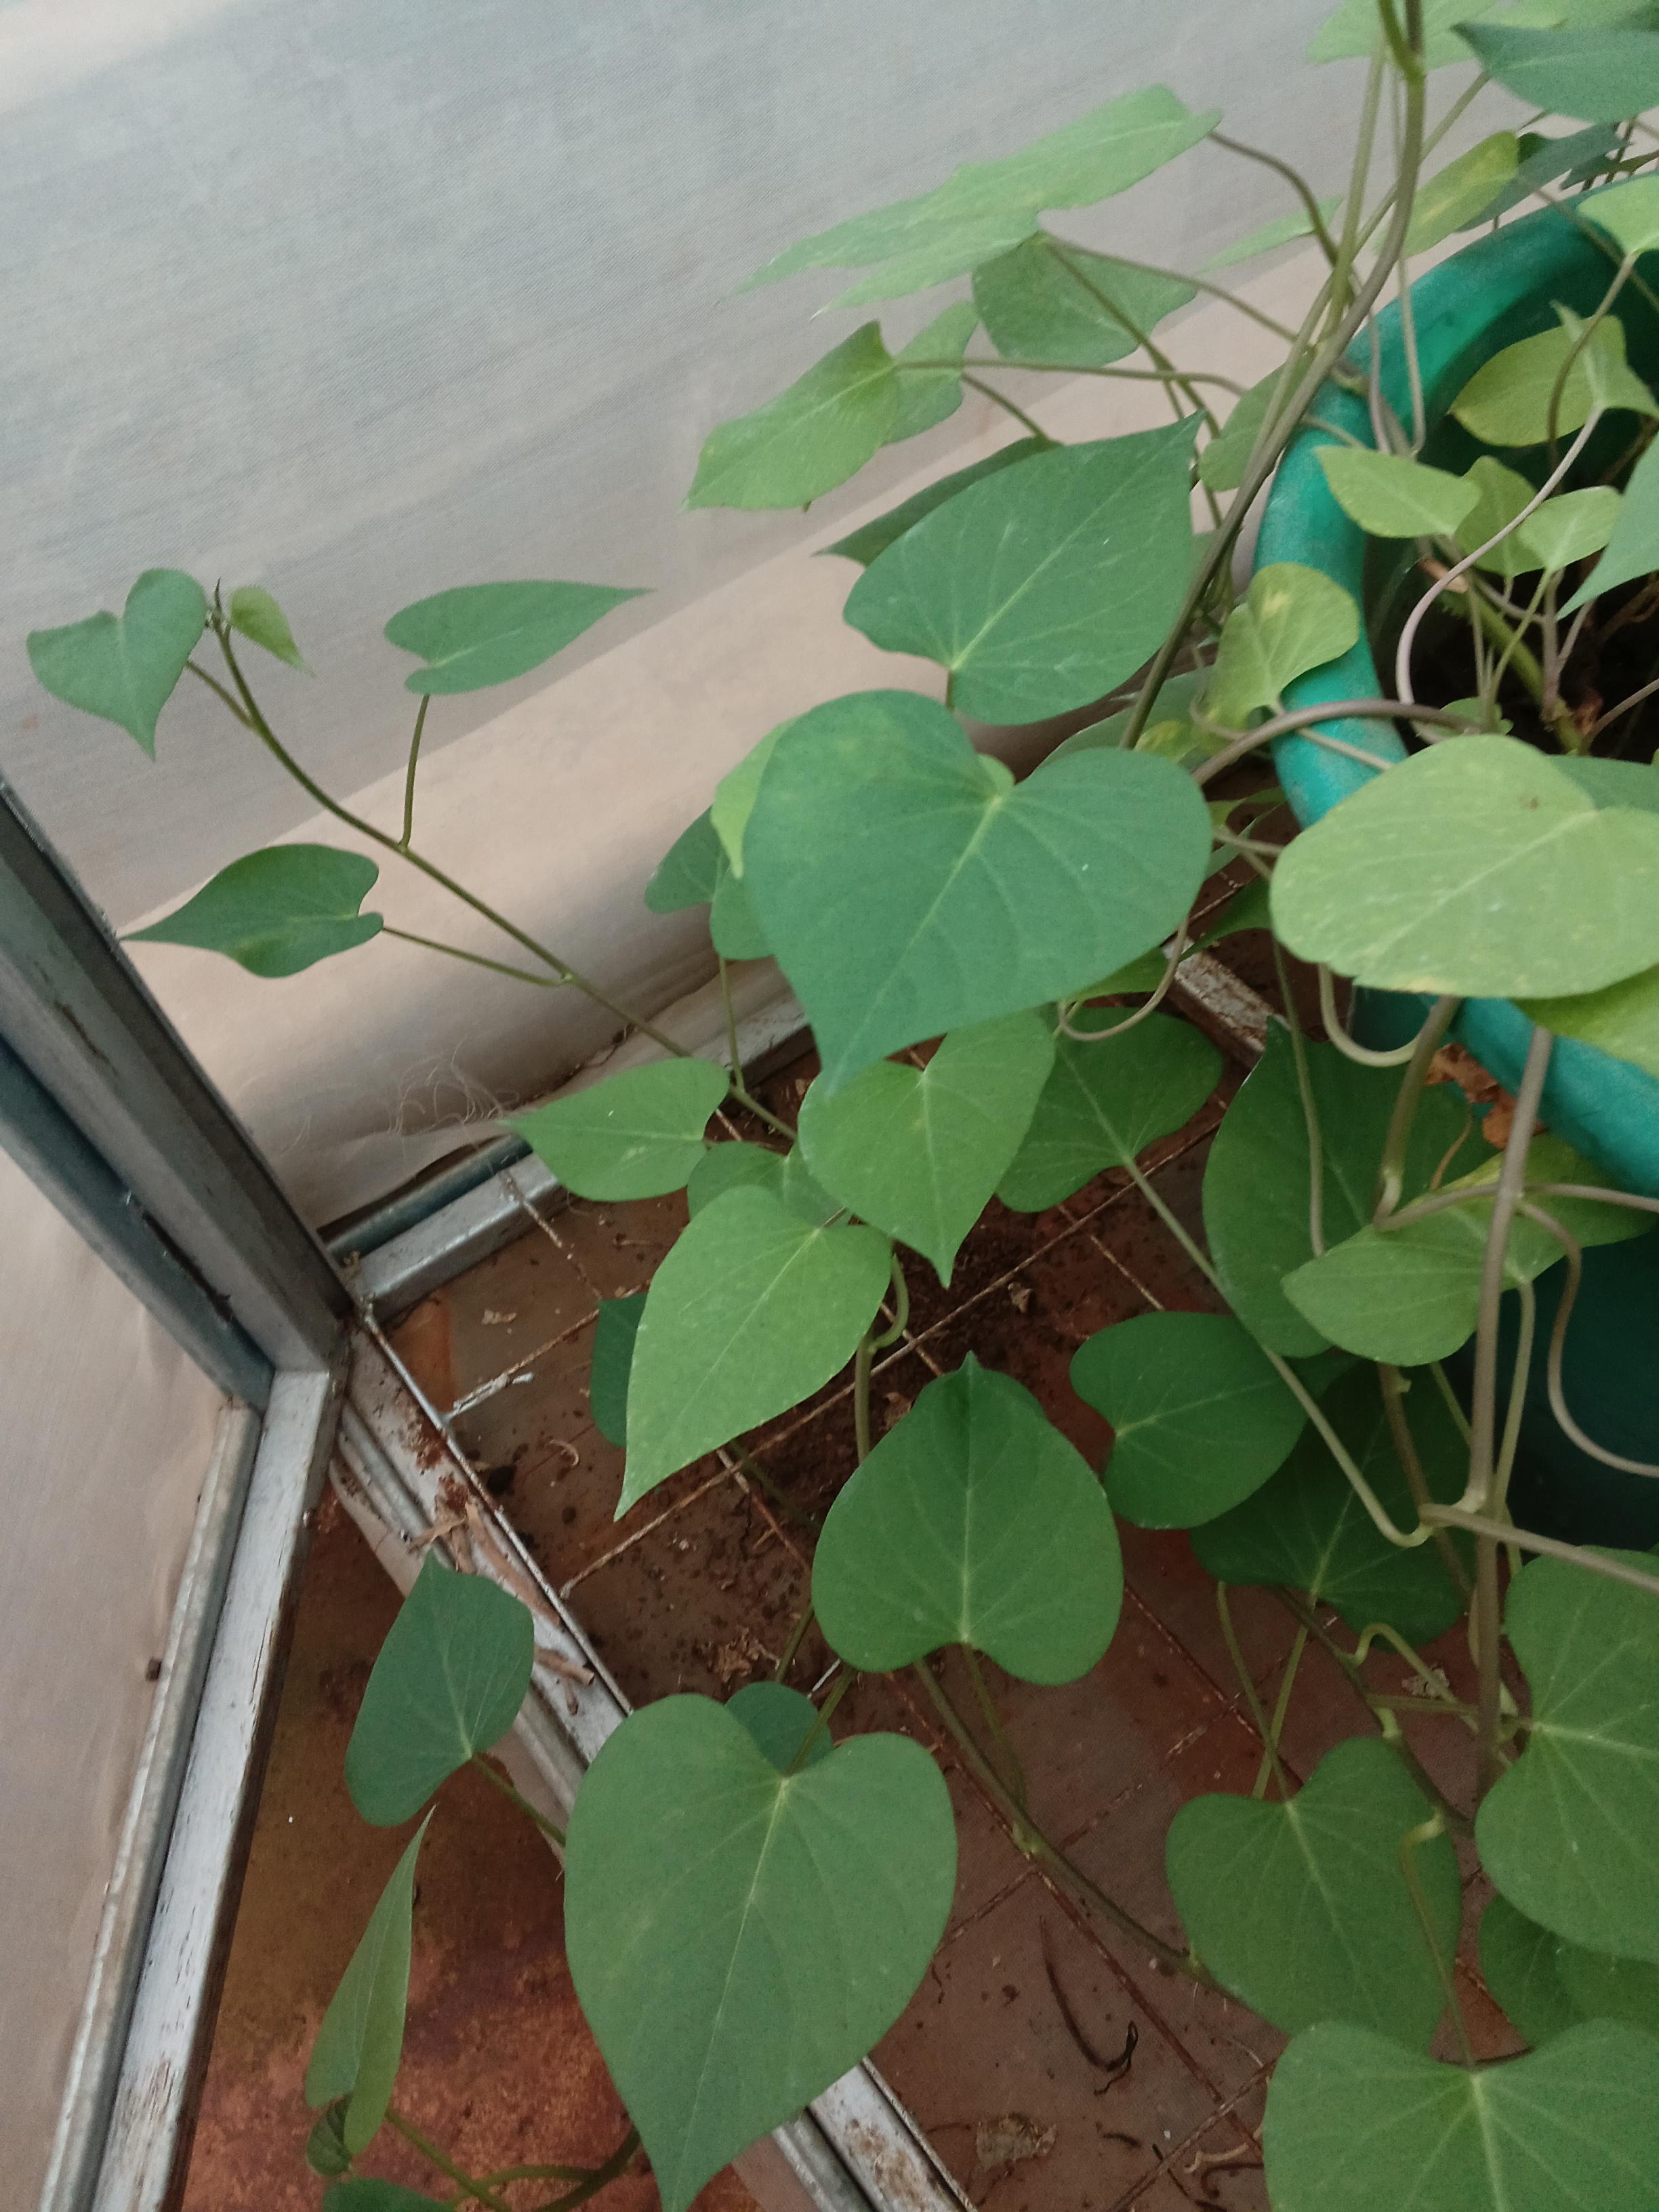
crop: sweet potato
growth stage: vegetative
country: Kenya
